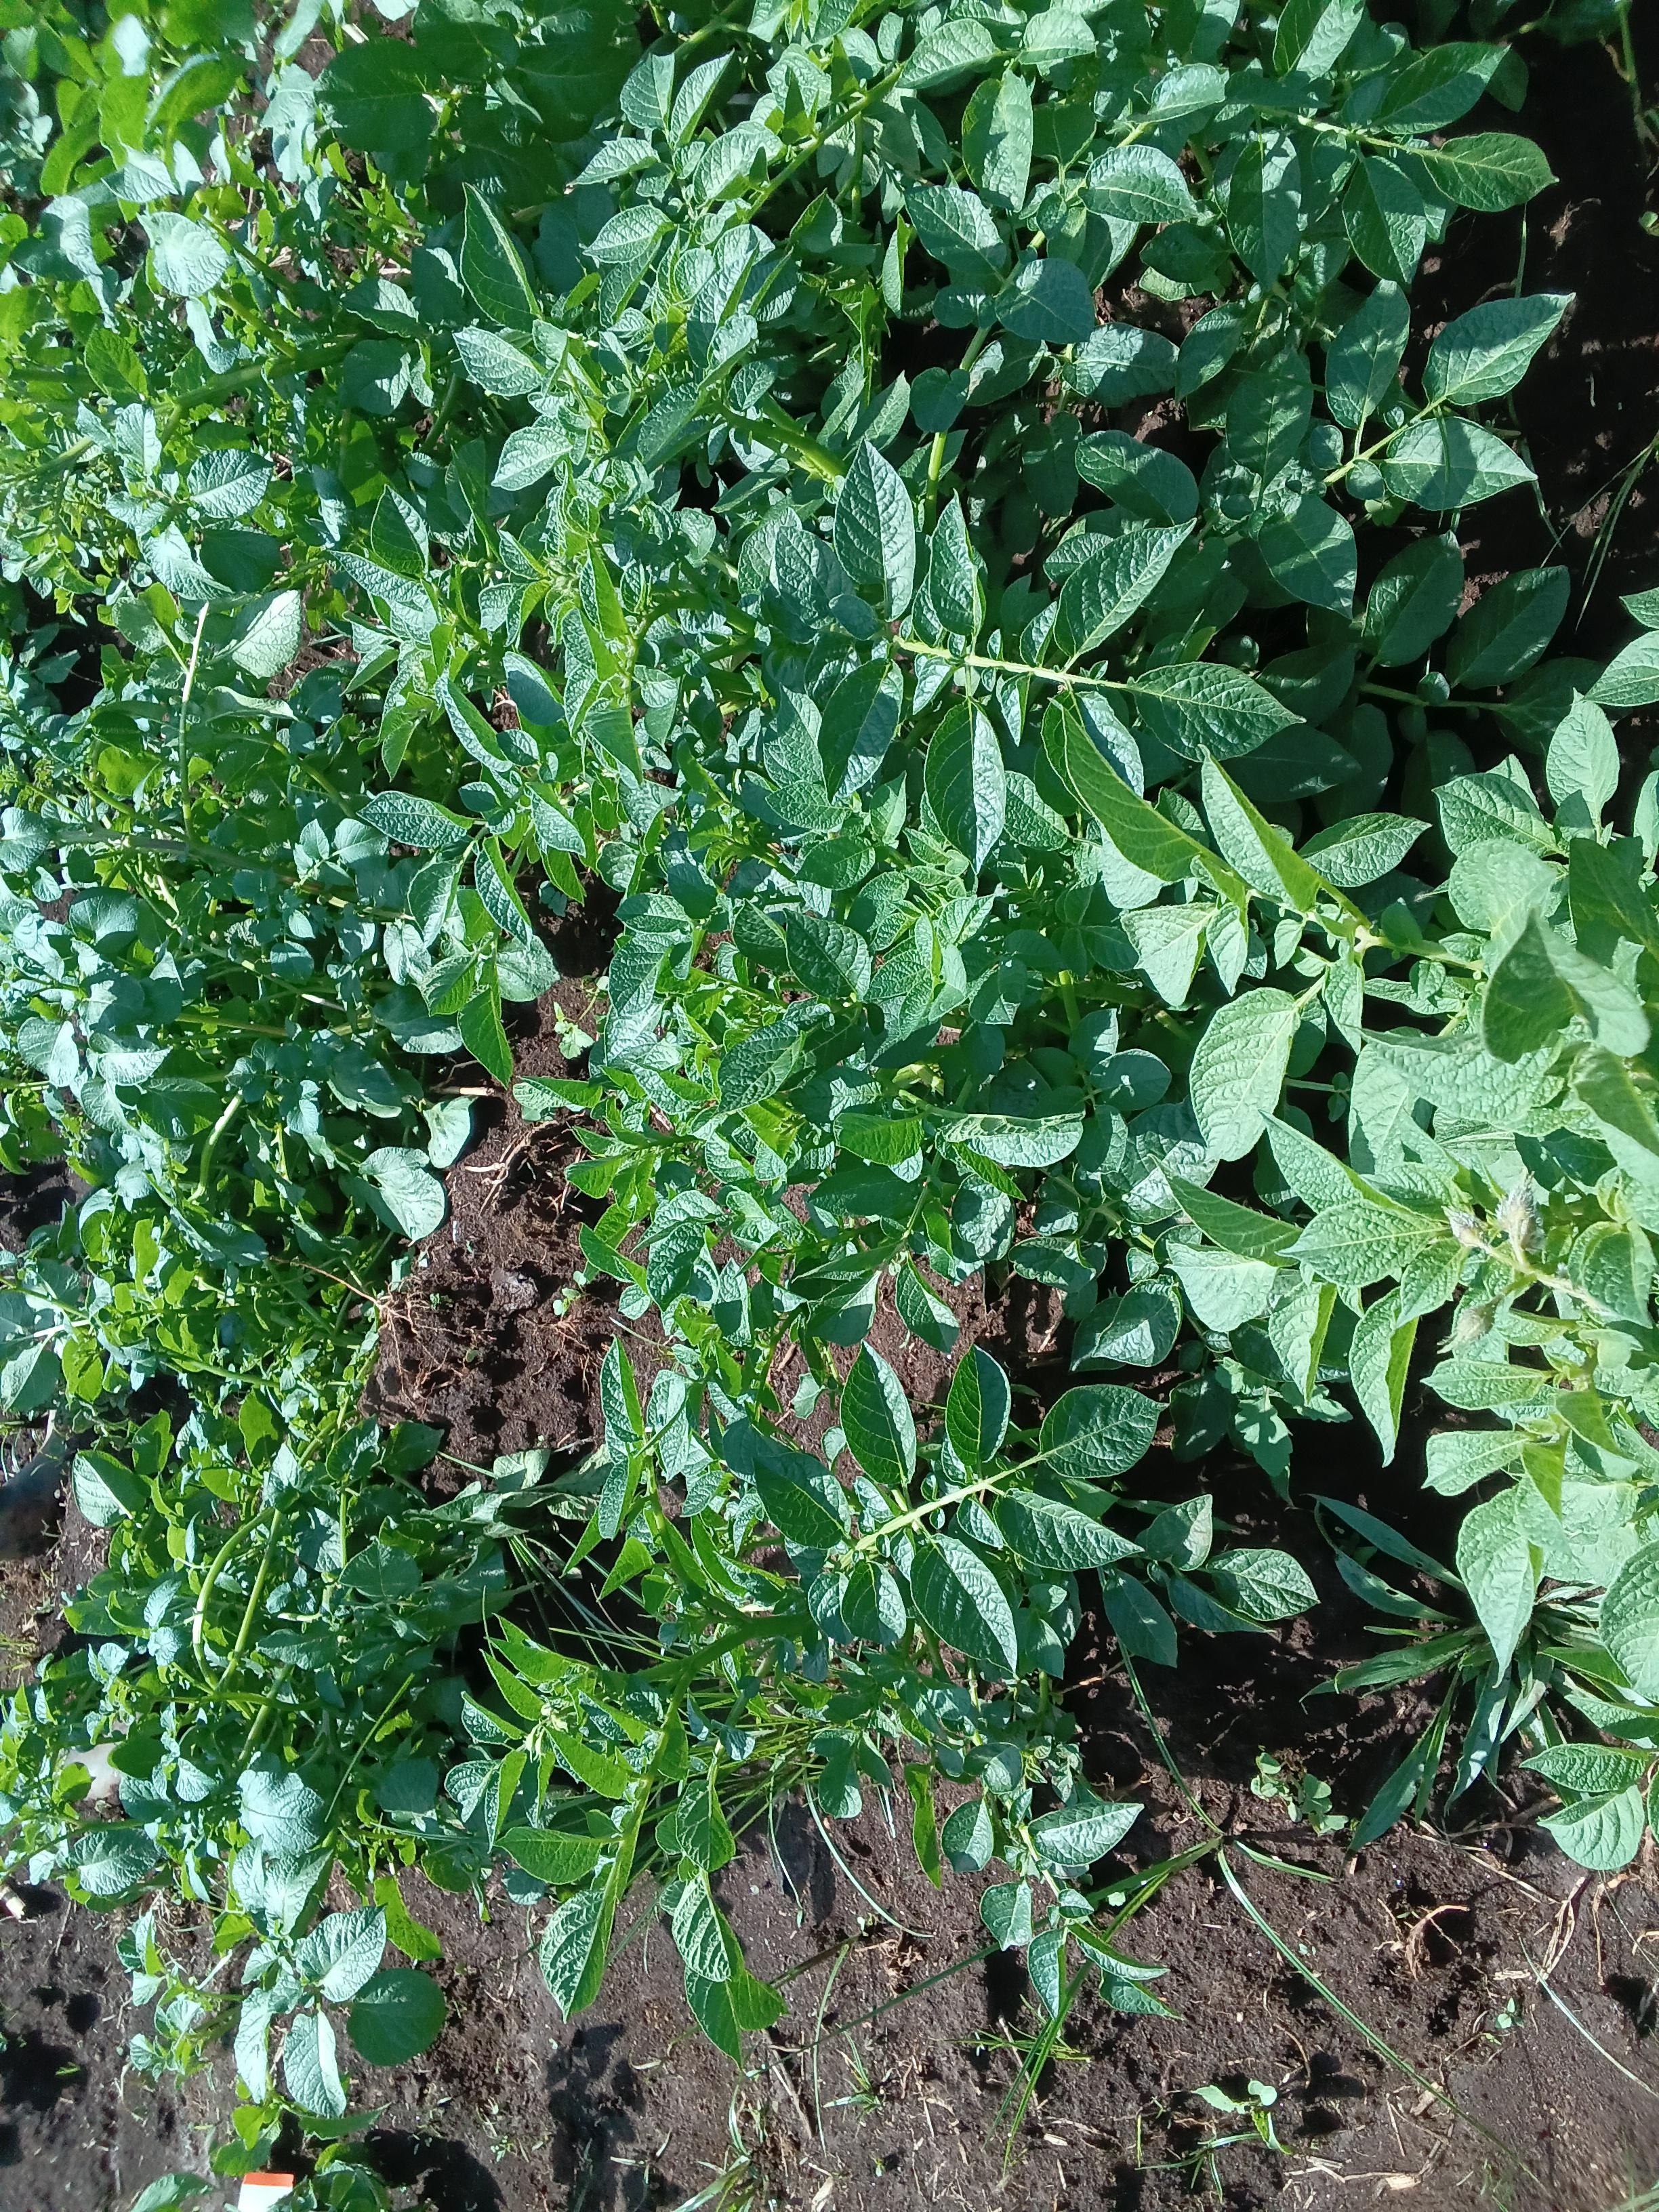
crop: potato
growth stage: vegetative
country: Kenya
